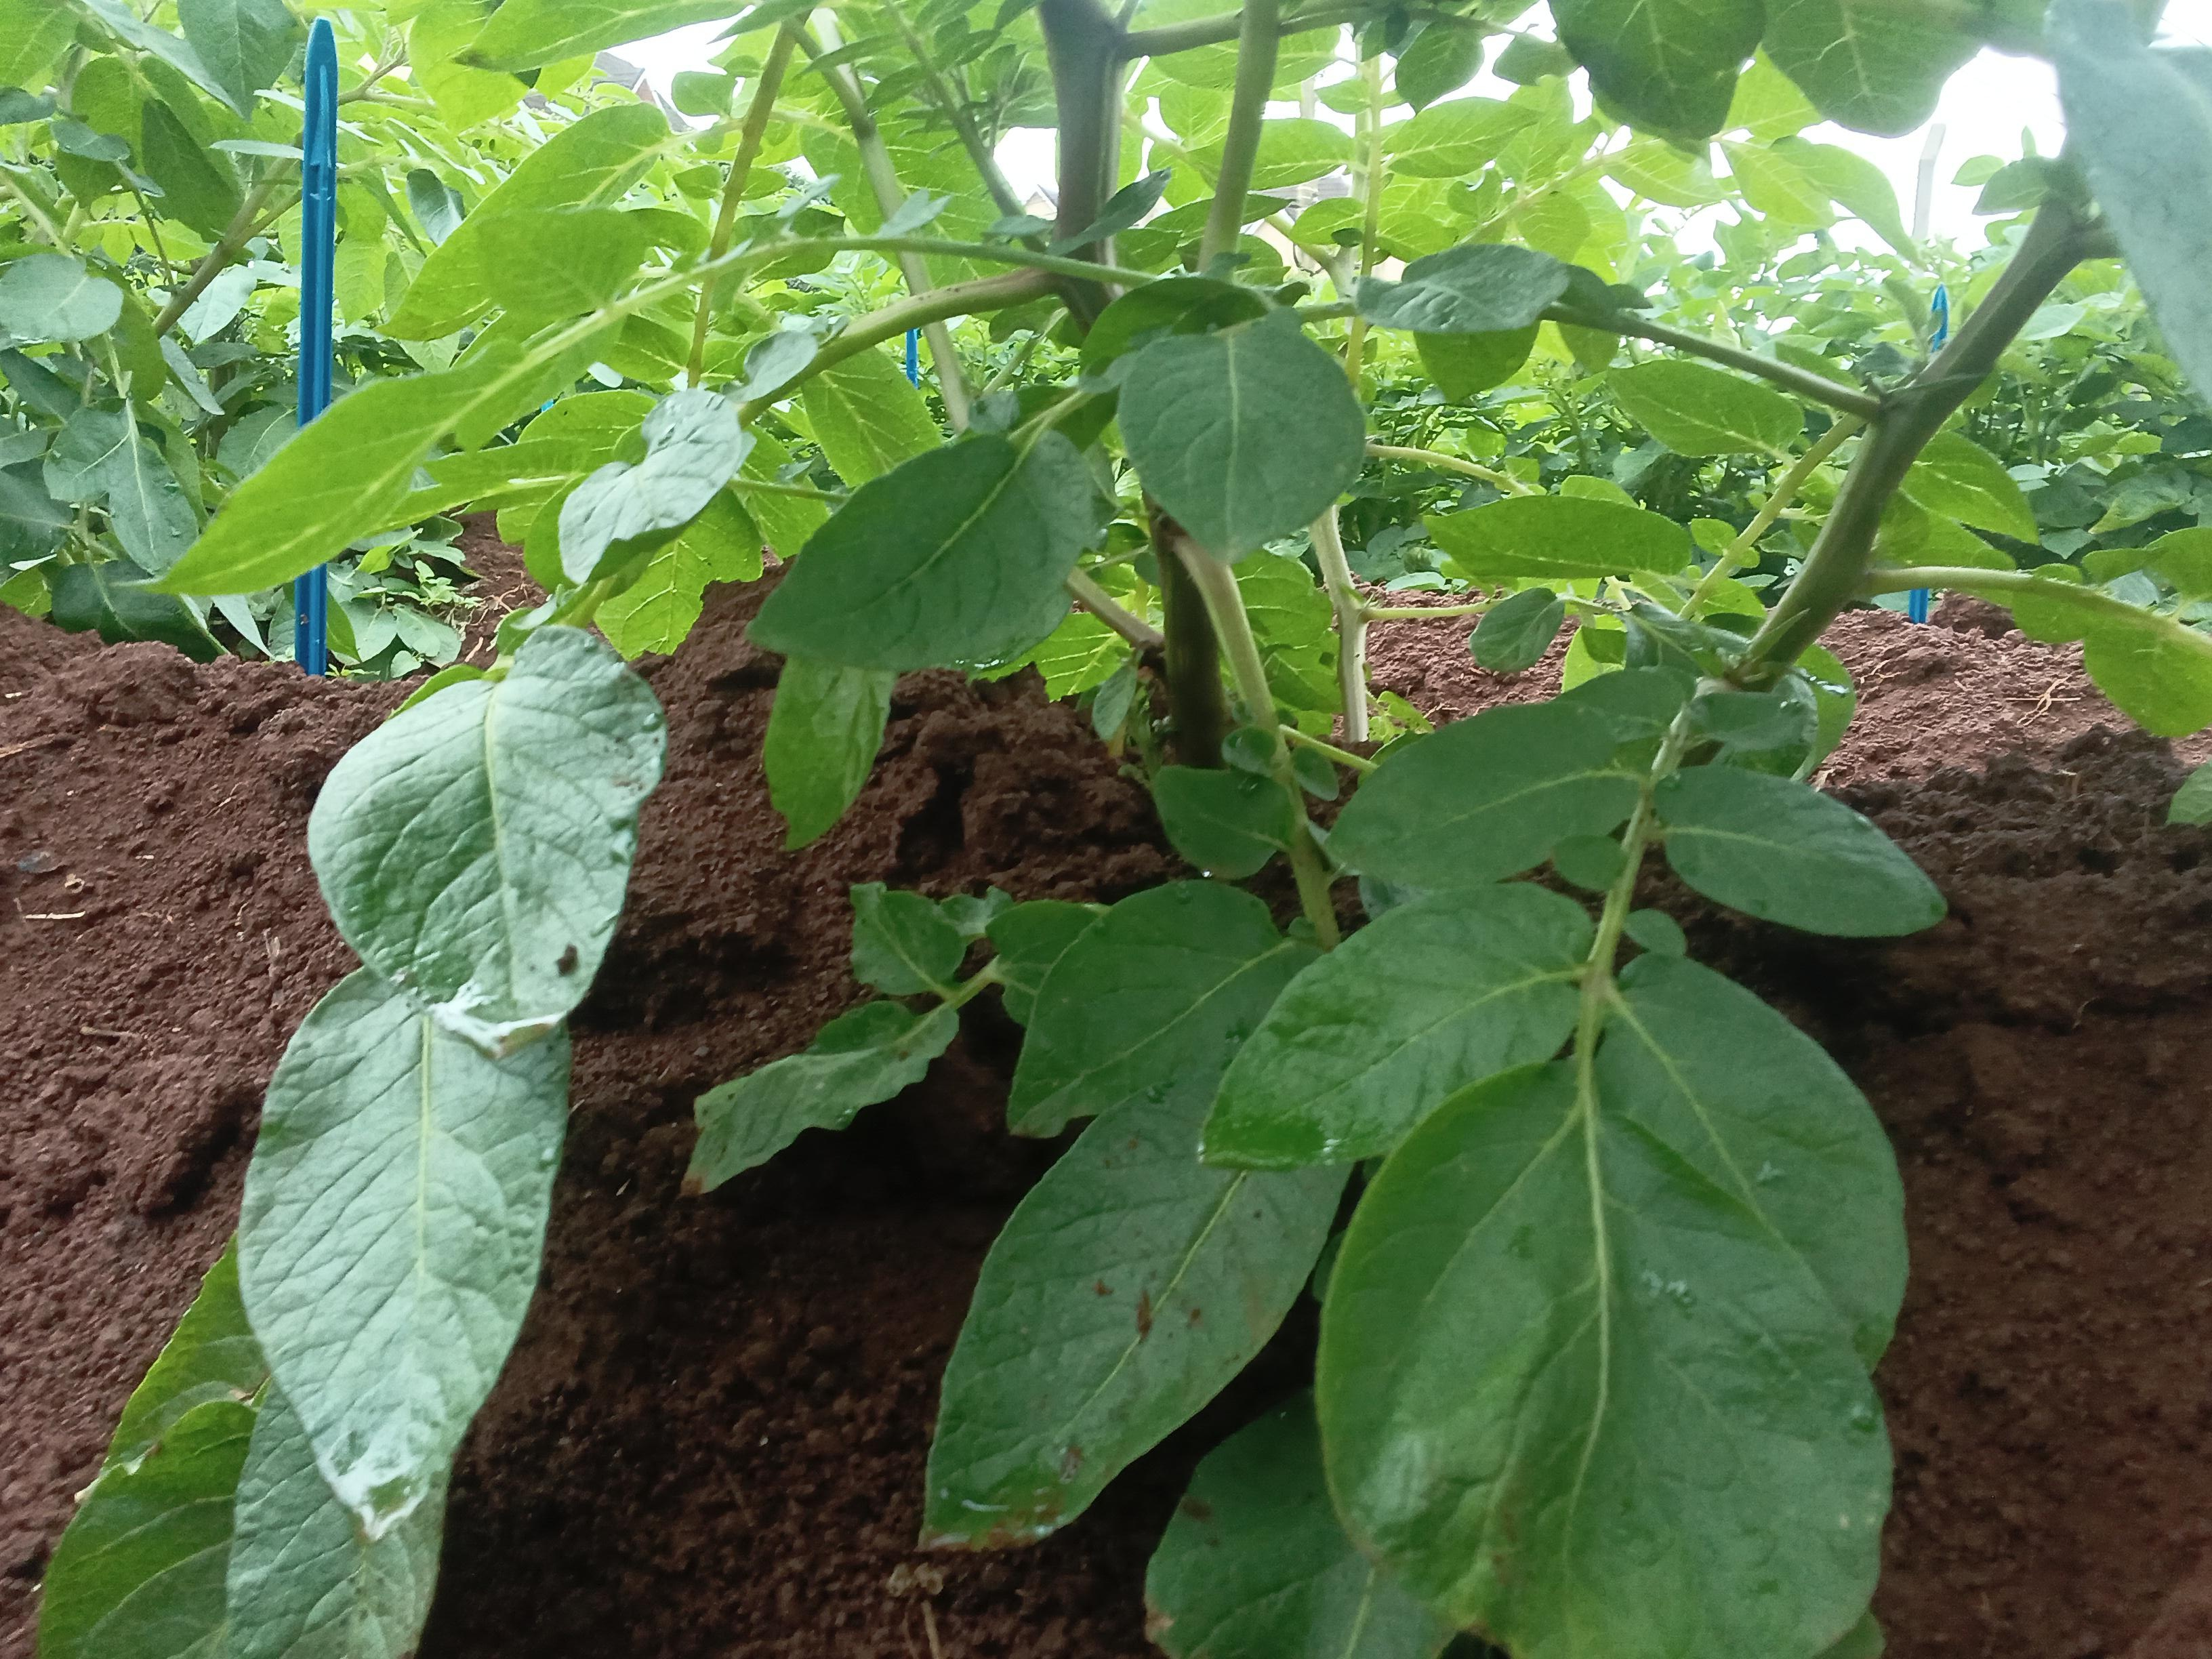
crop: potato
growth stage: vegetative
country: Kenya
